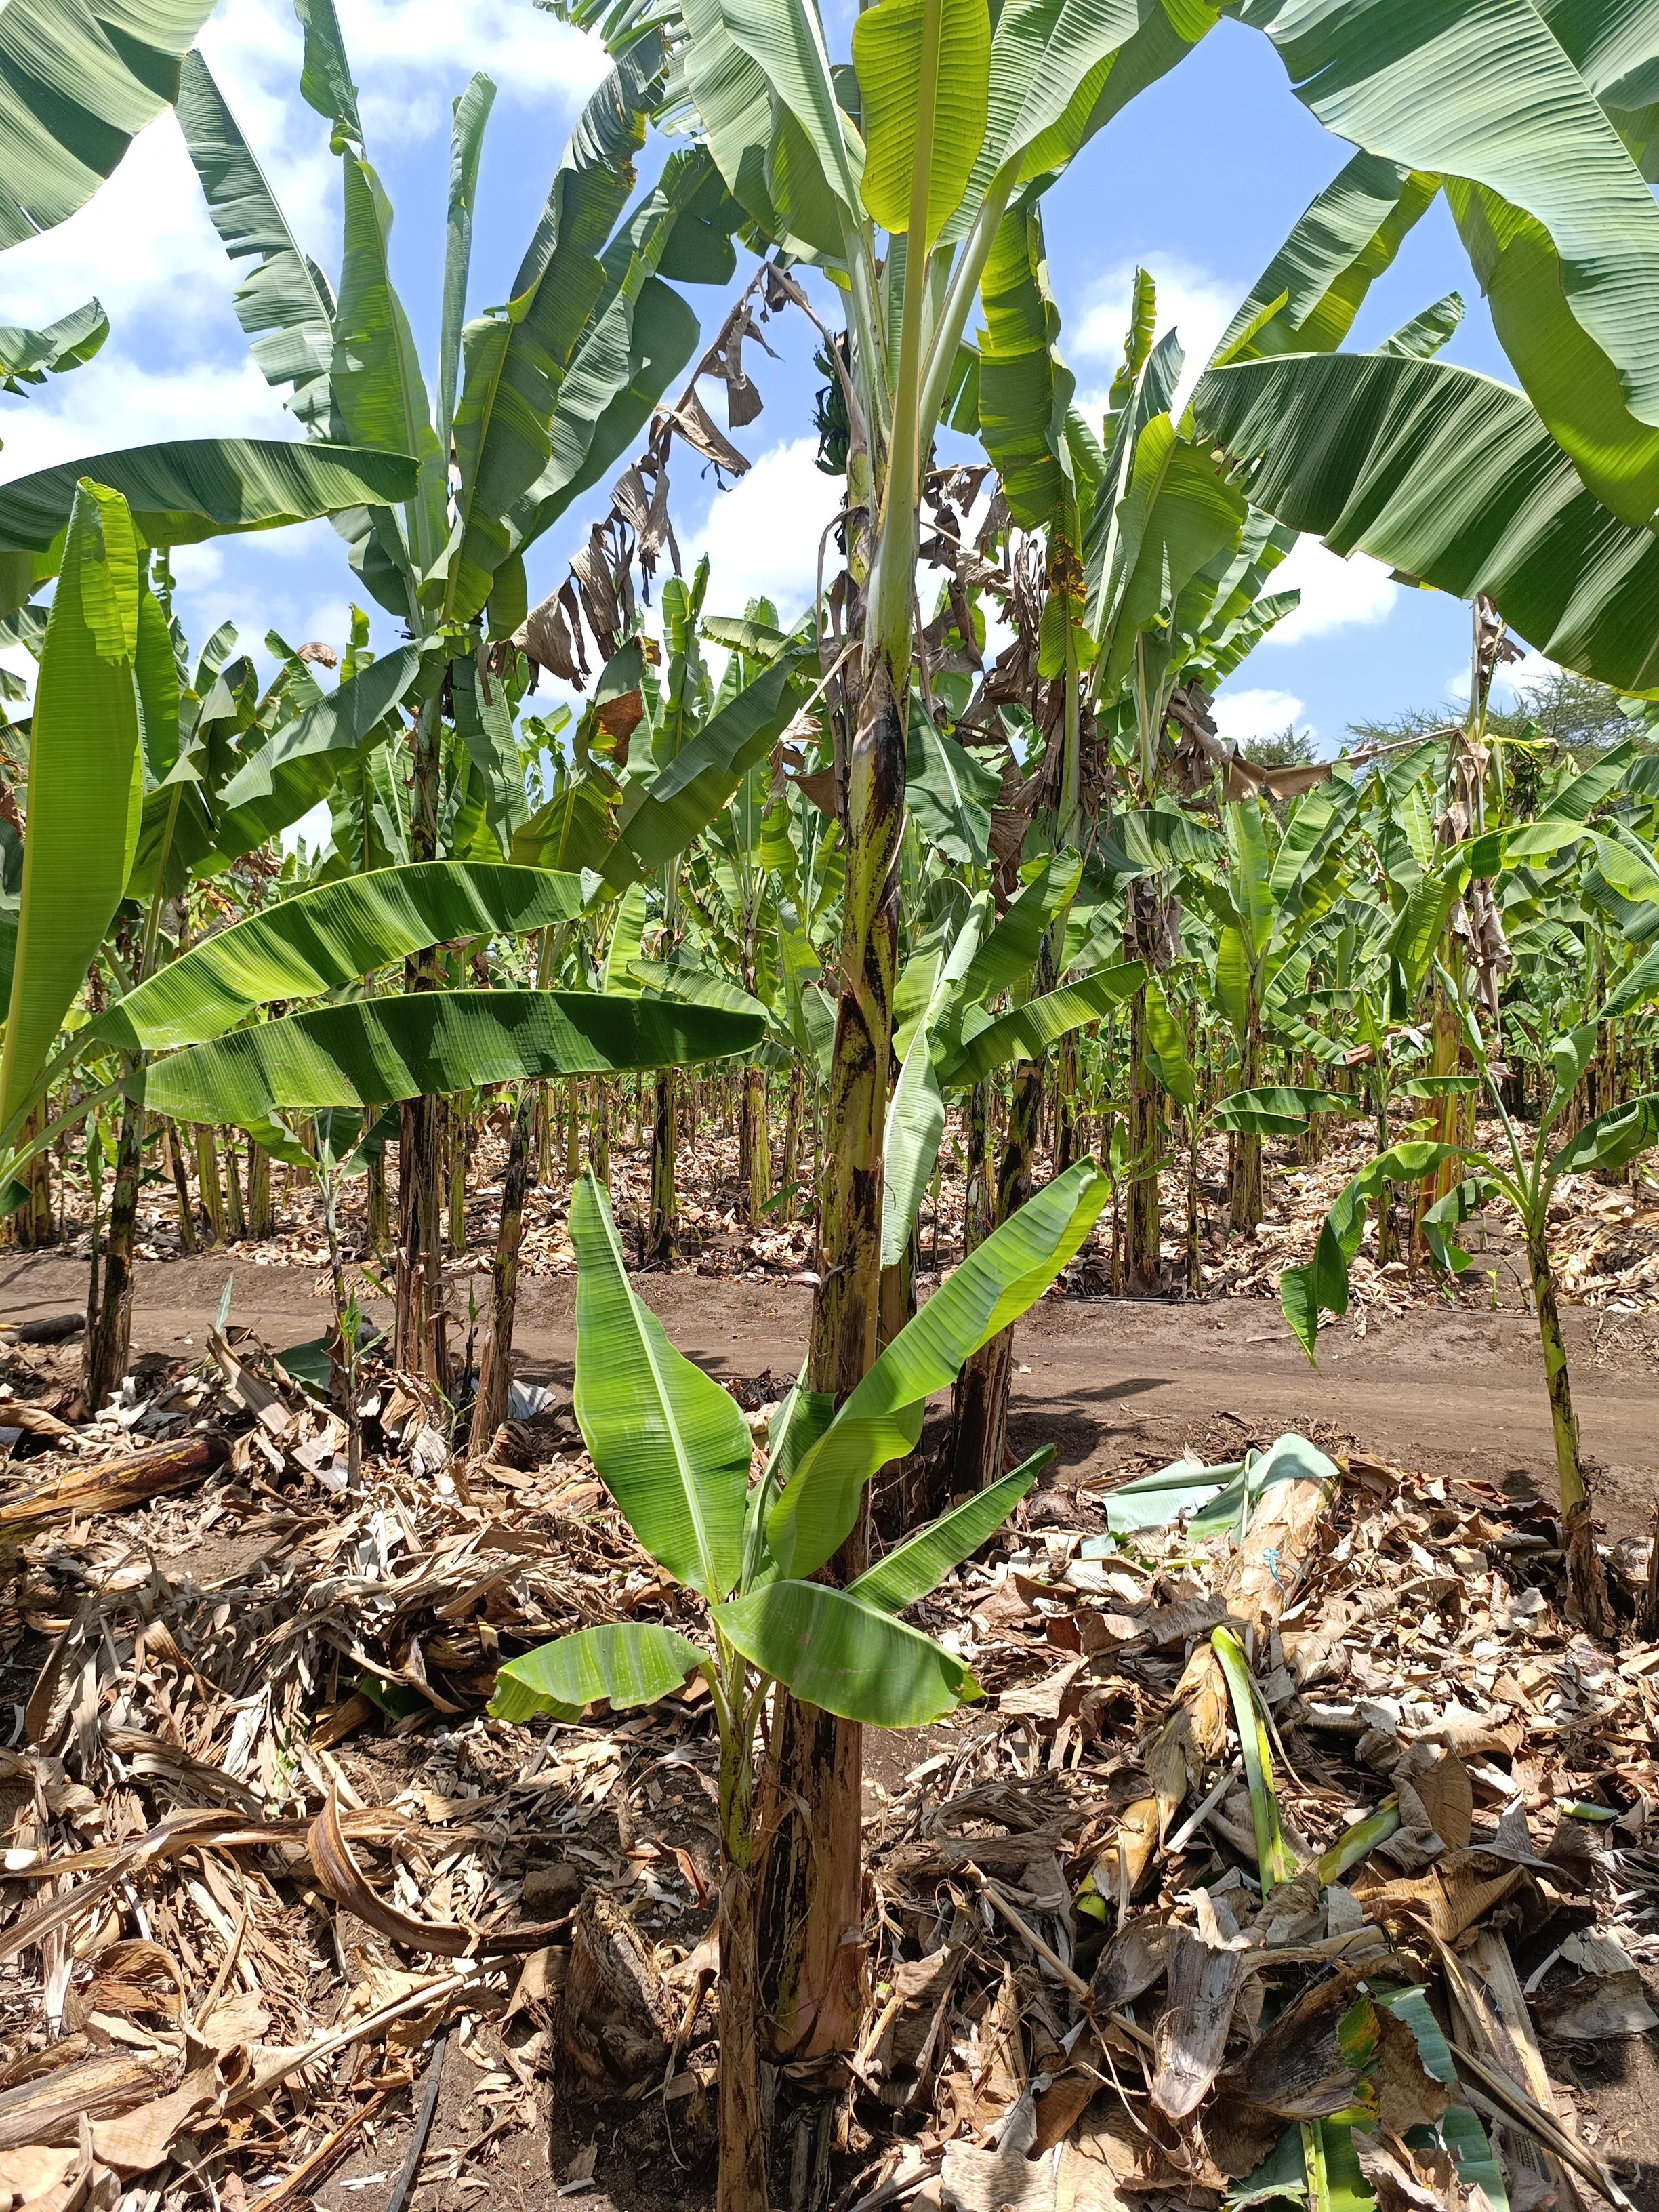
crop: banana
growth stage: vegetative
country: Tanzania
